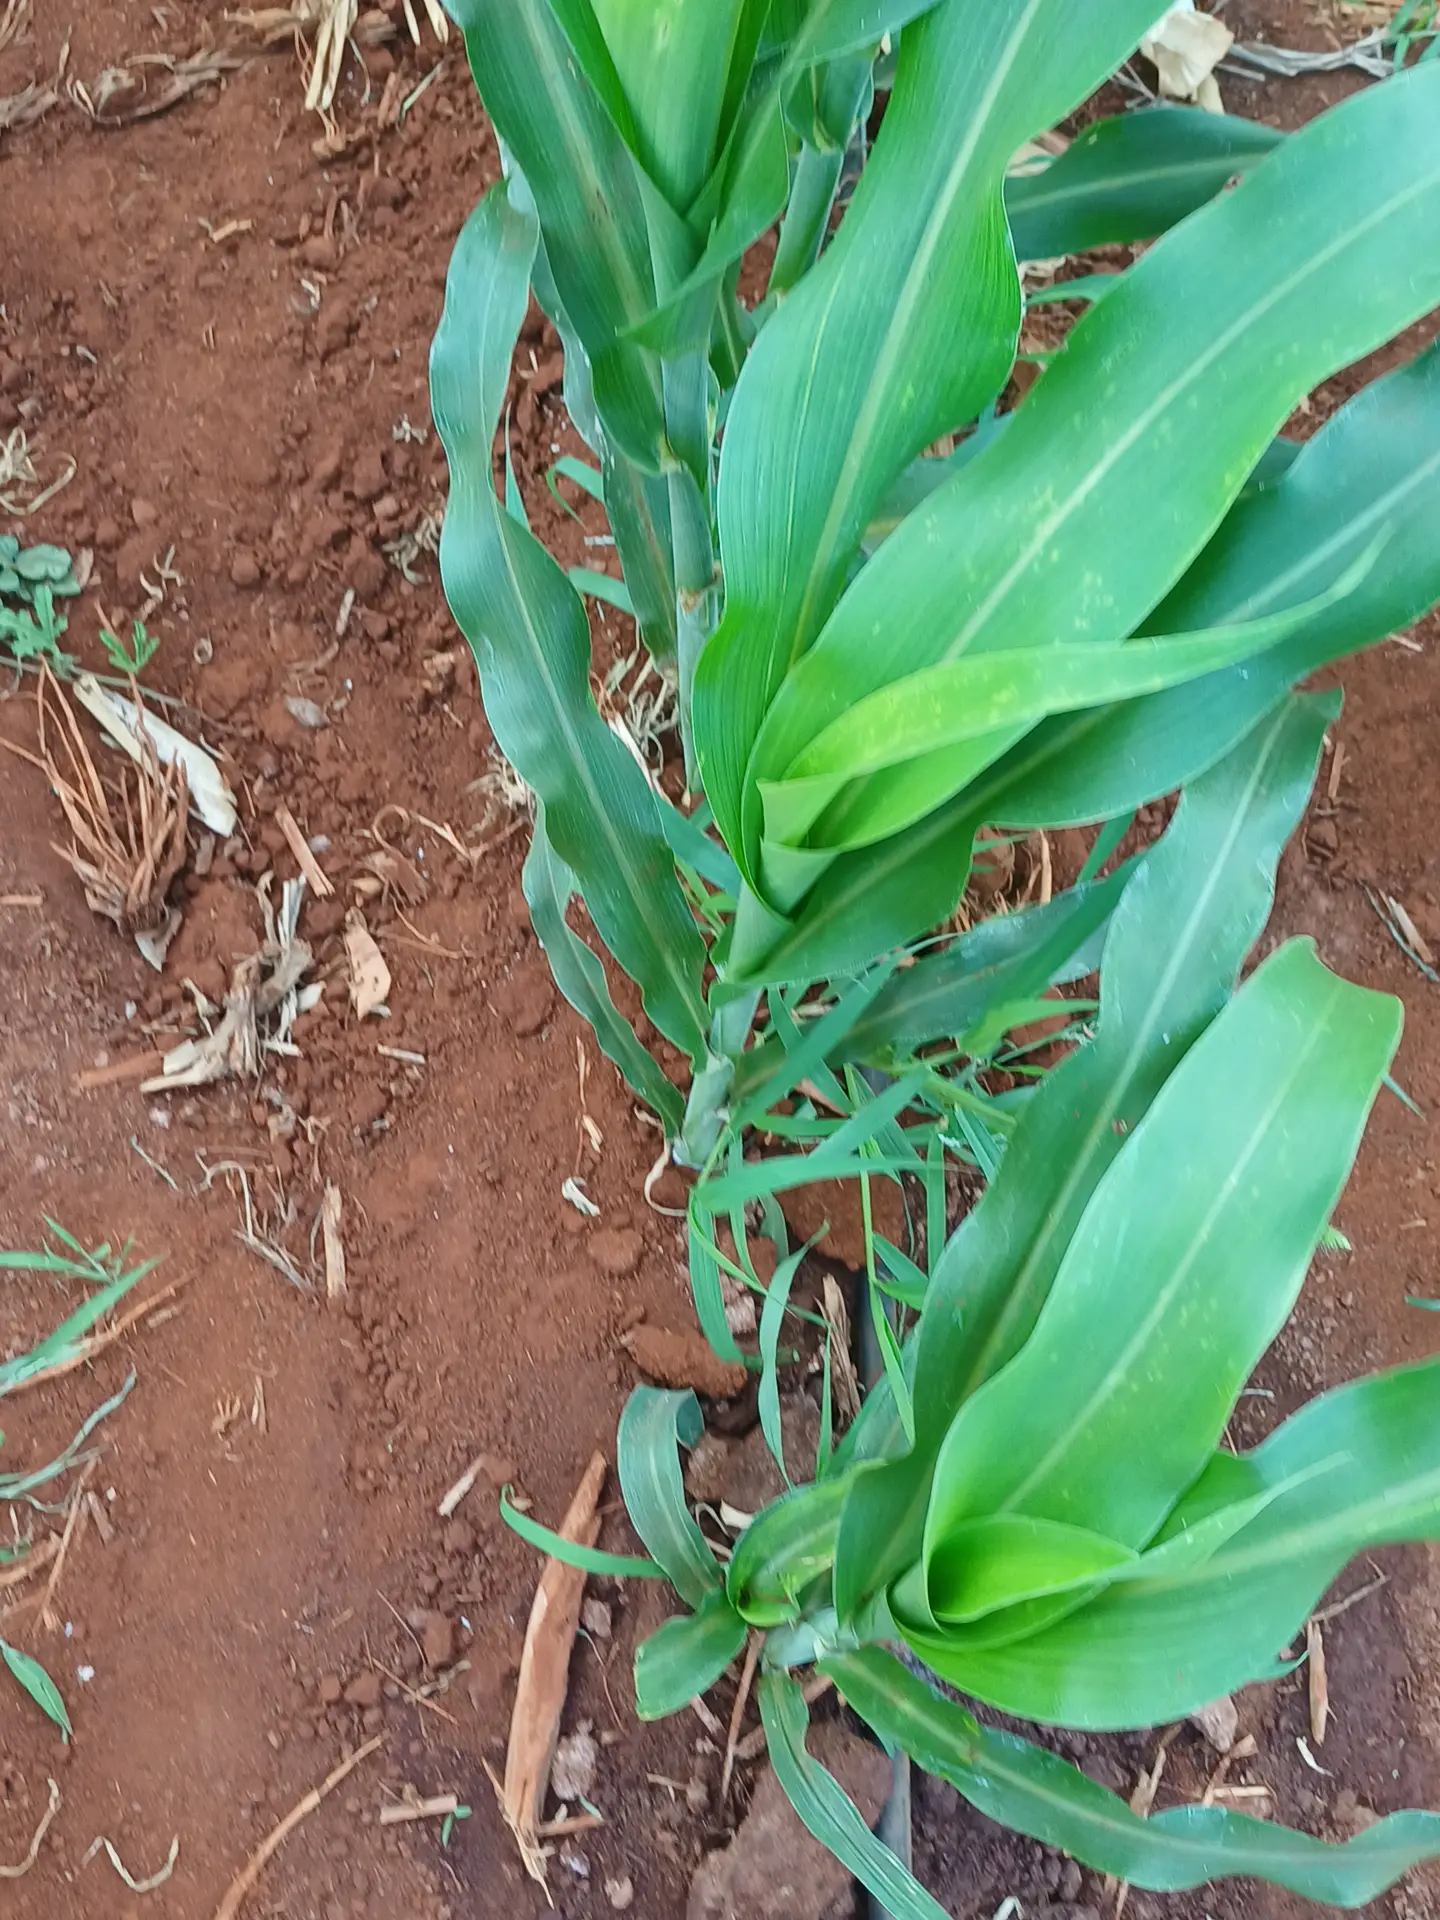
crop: sorghum
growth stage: vegetative
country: Kenya
